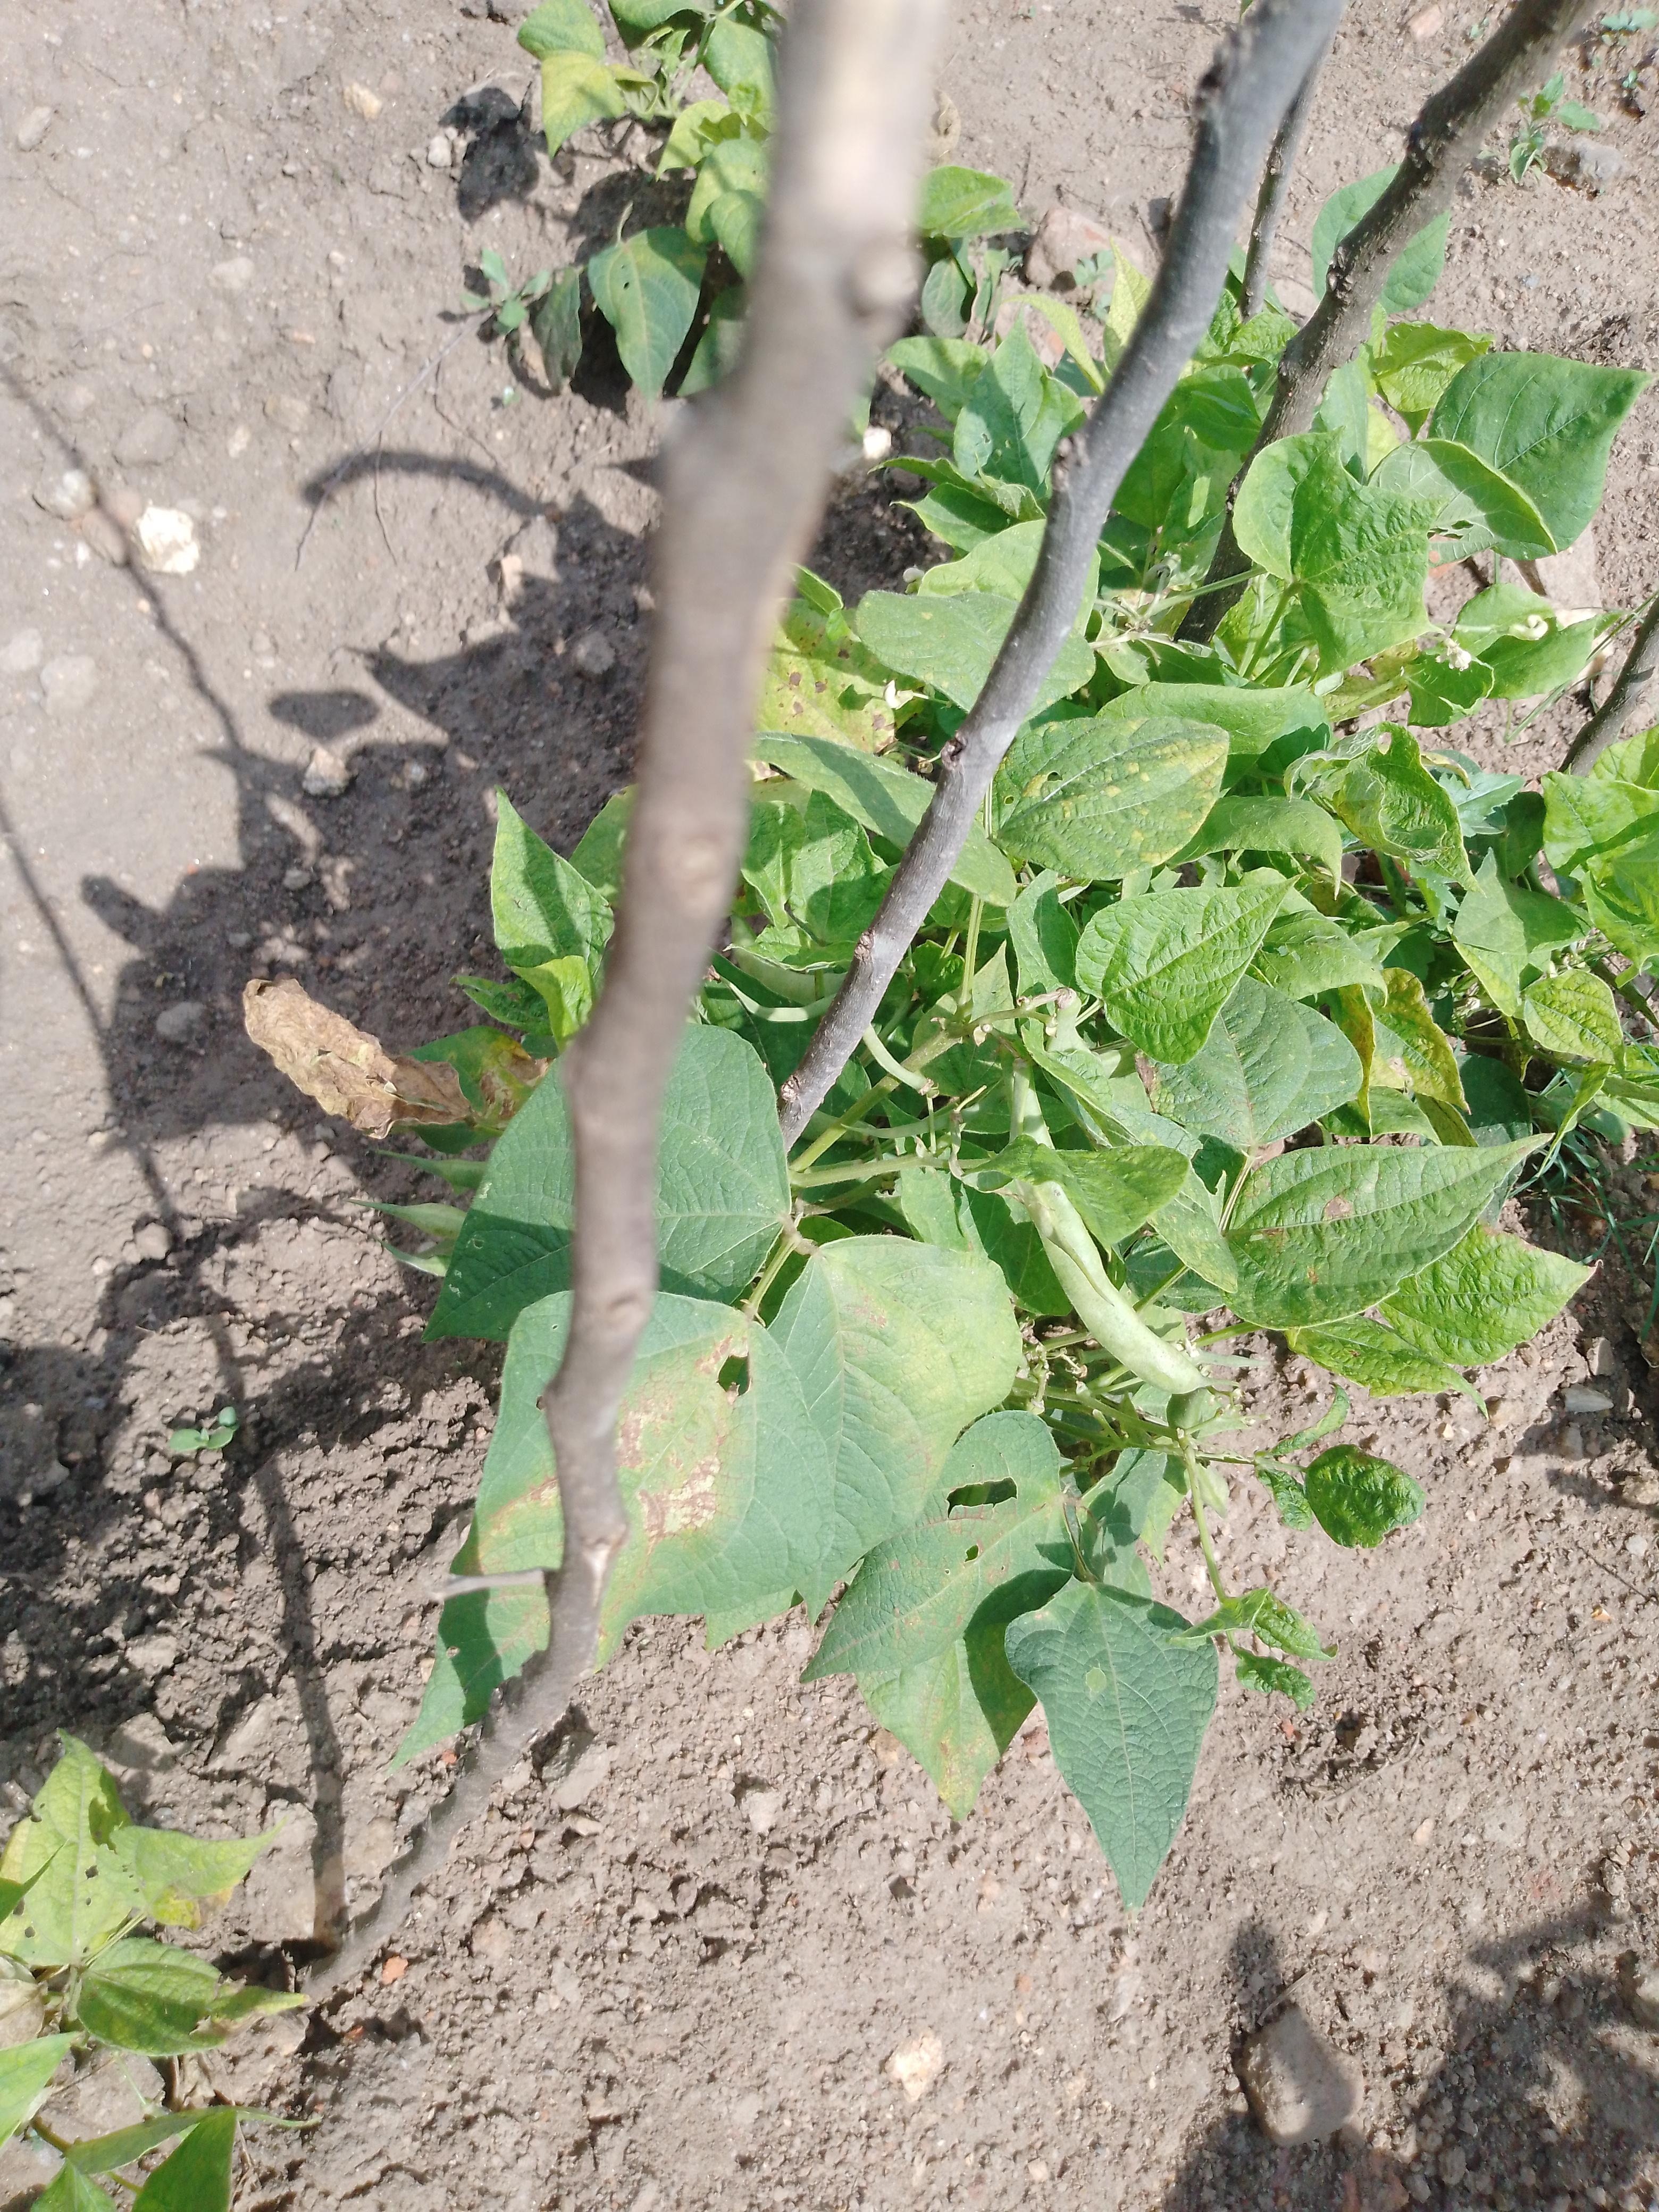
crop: common bean
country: Malawi
